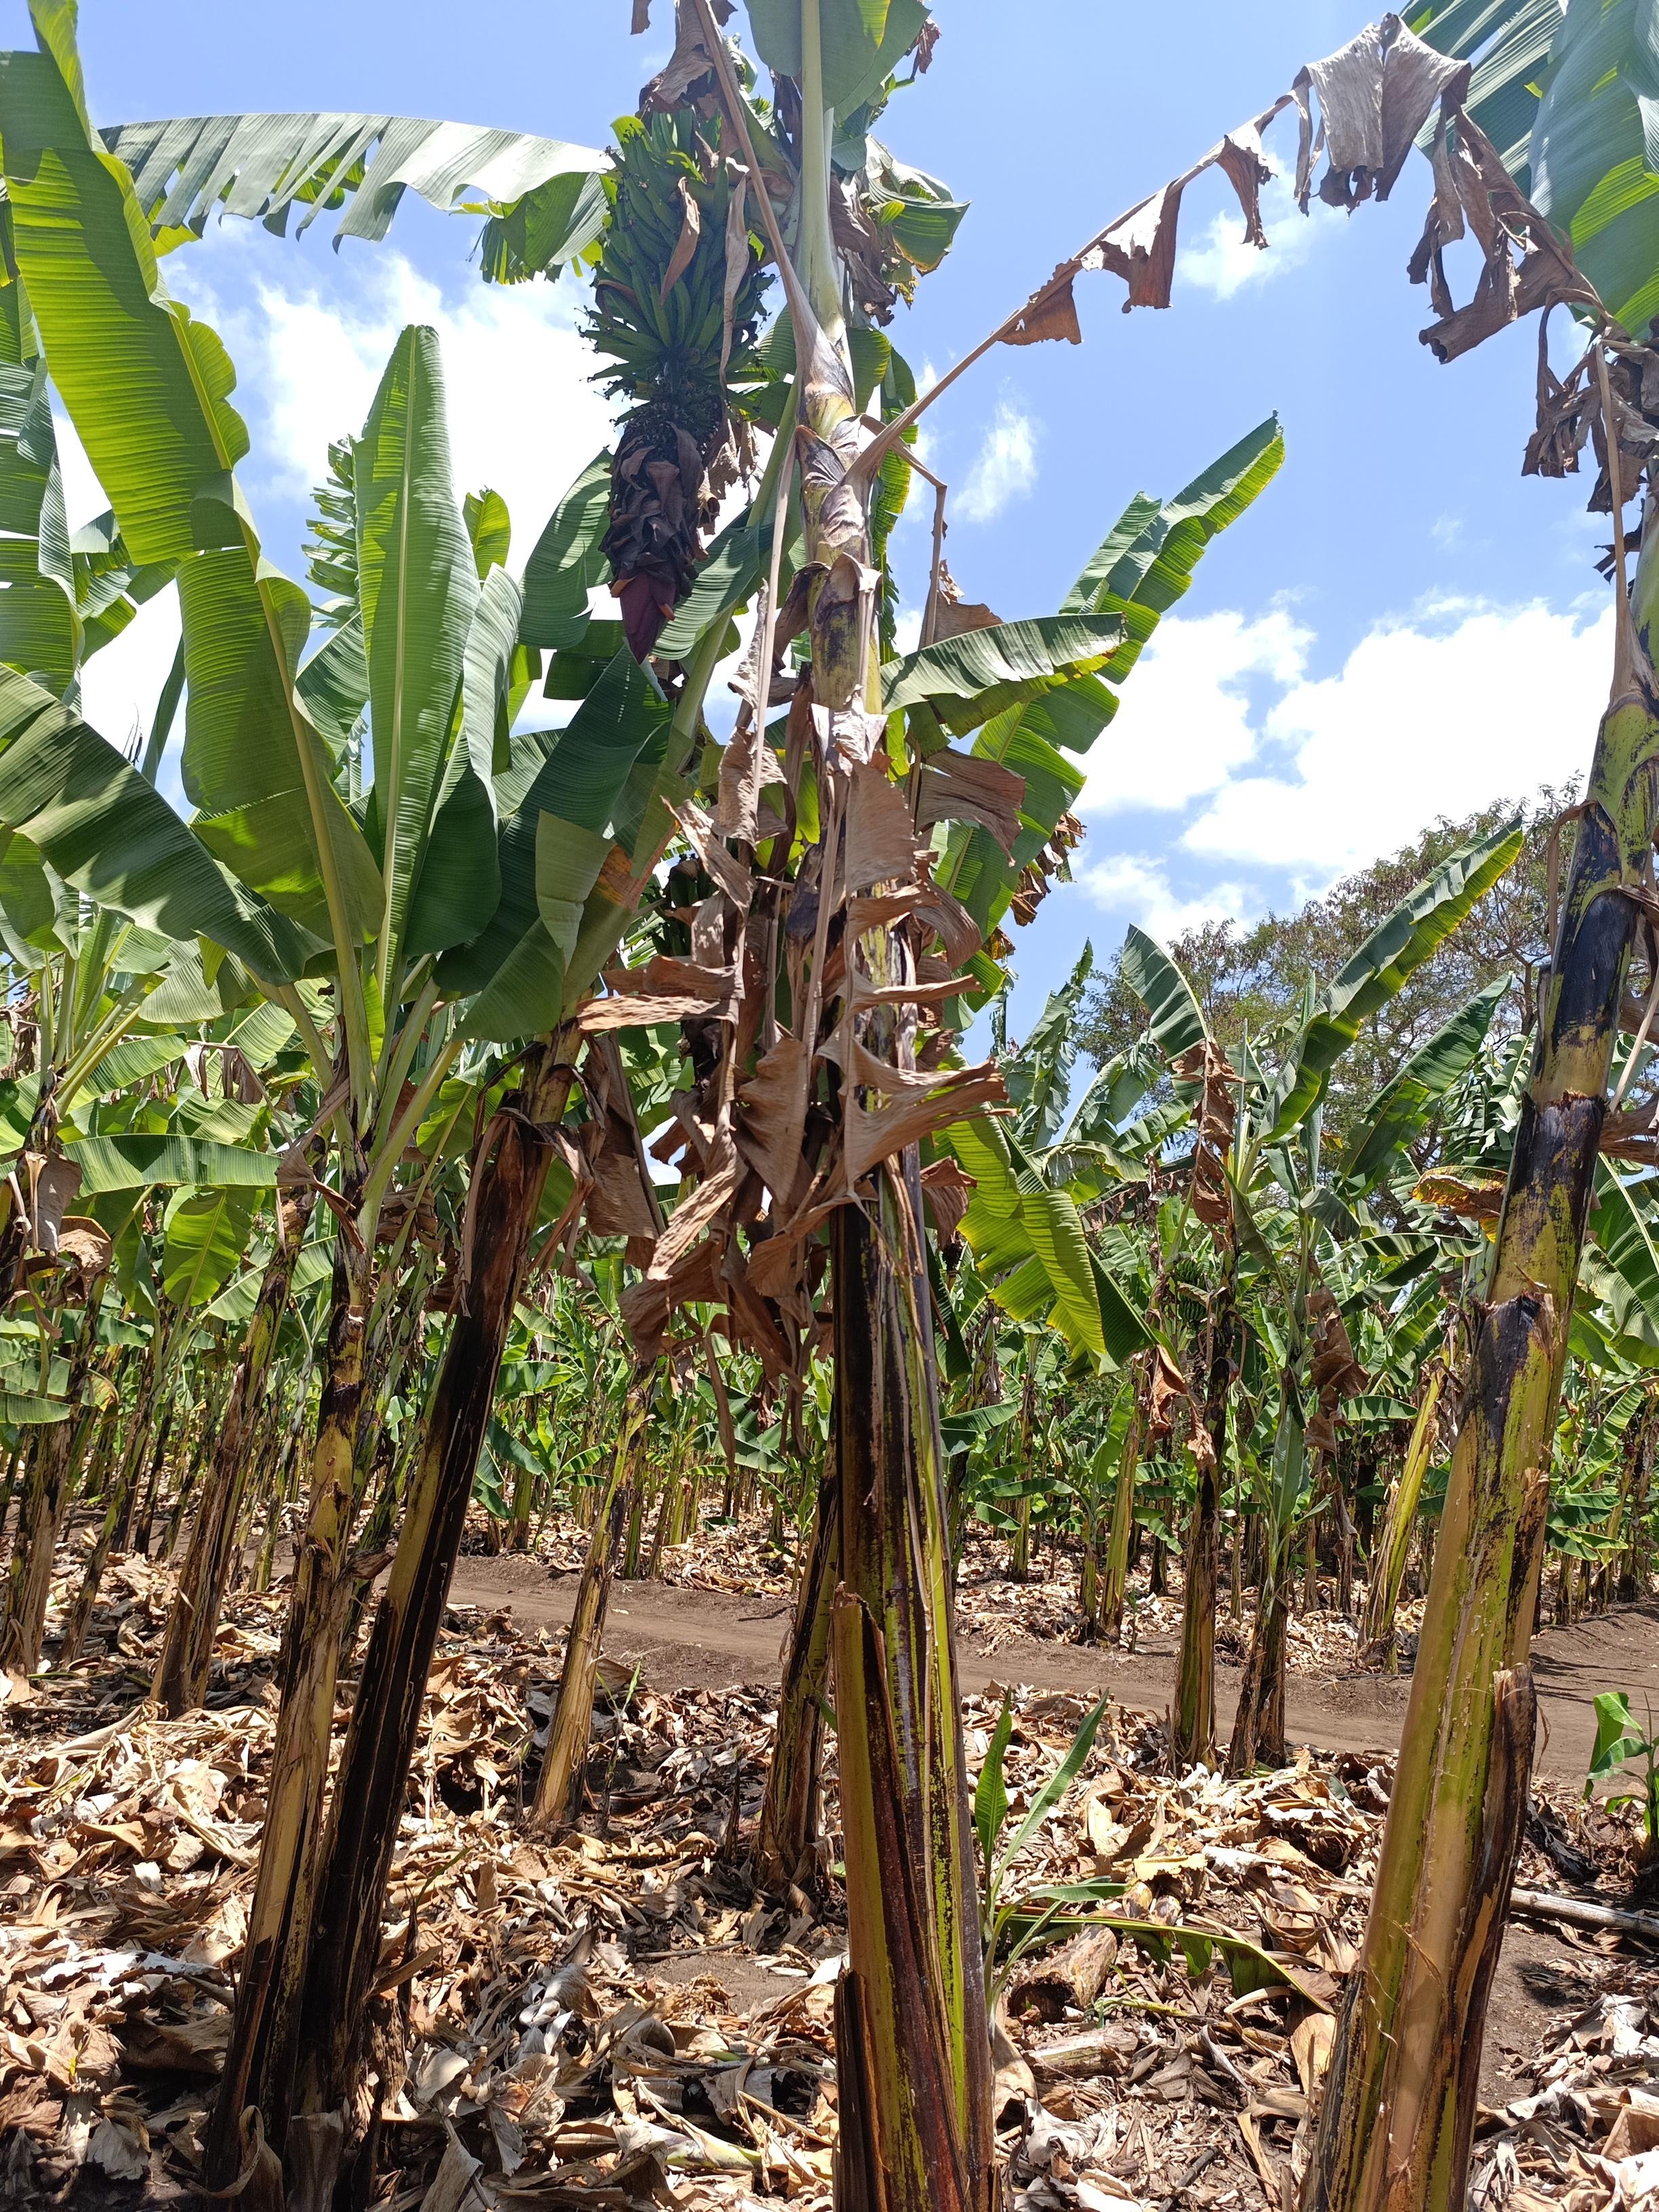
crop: banana
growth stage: development fruit
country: Tanzania
